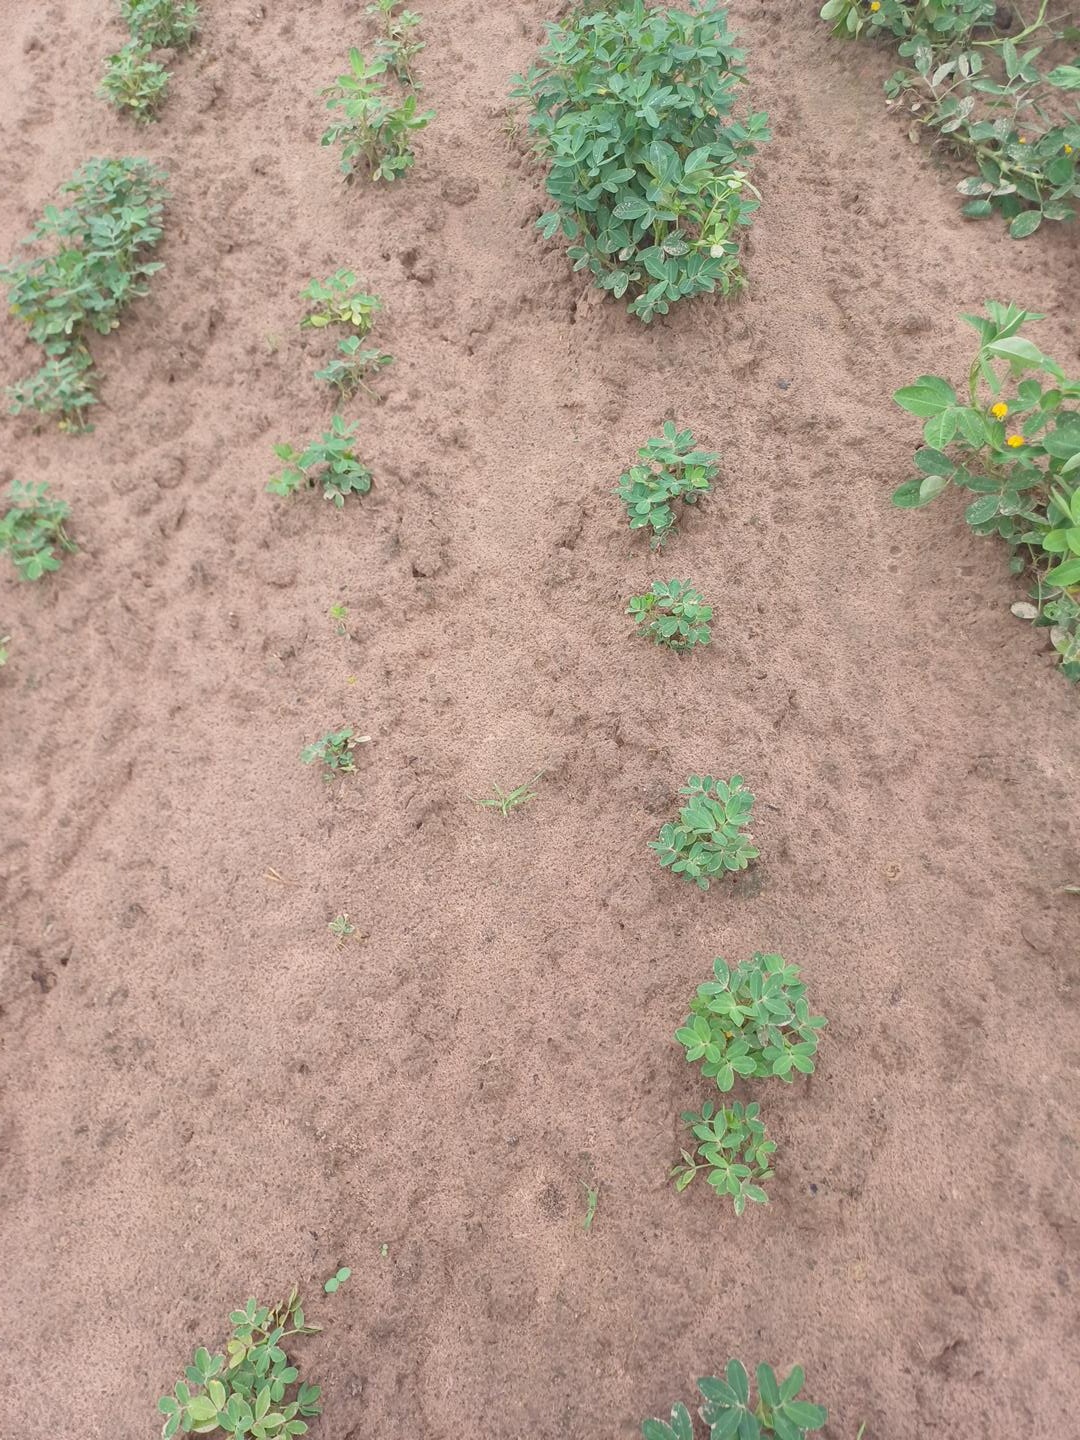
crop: groundnut
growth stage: flowering
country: Senegal
